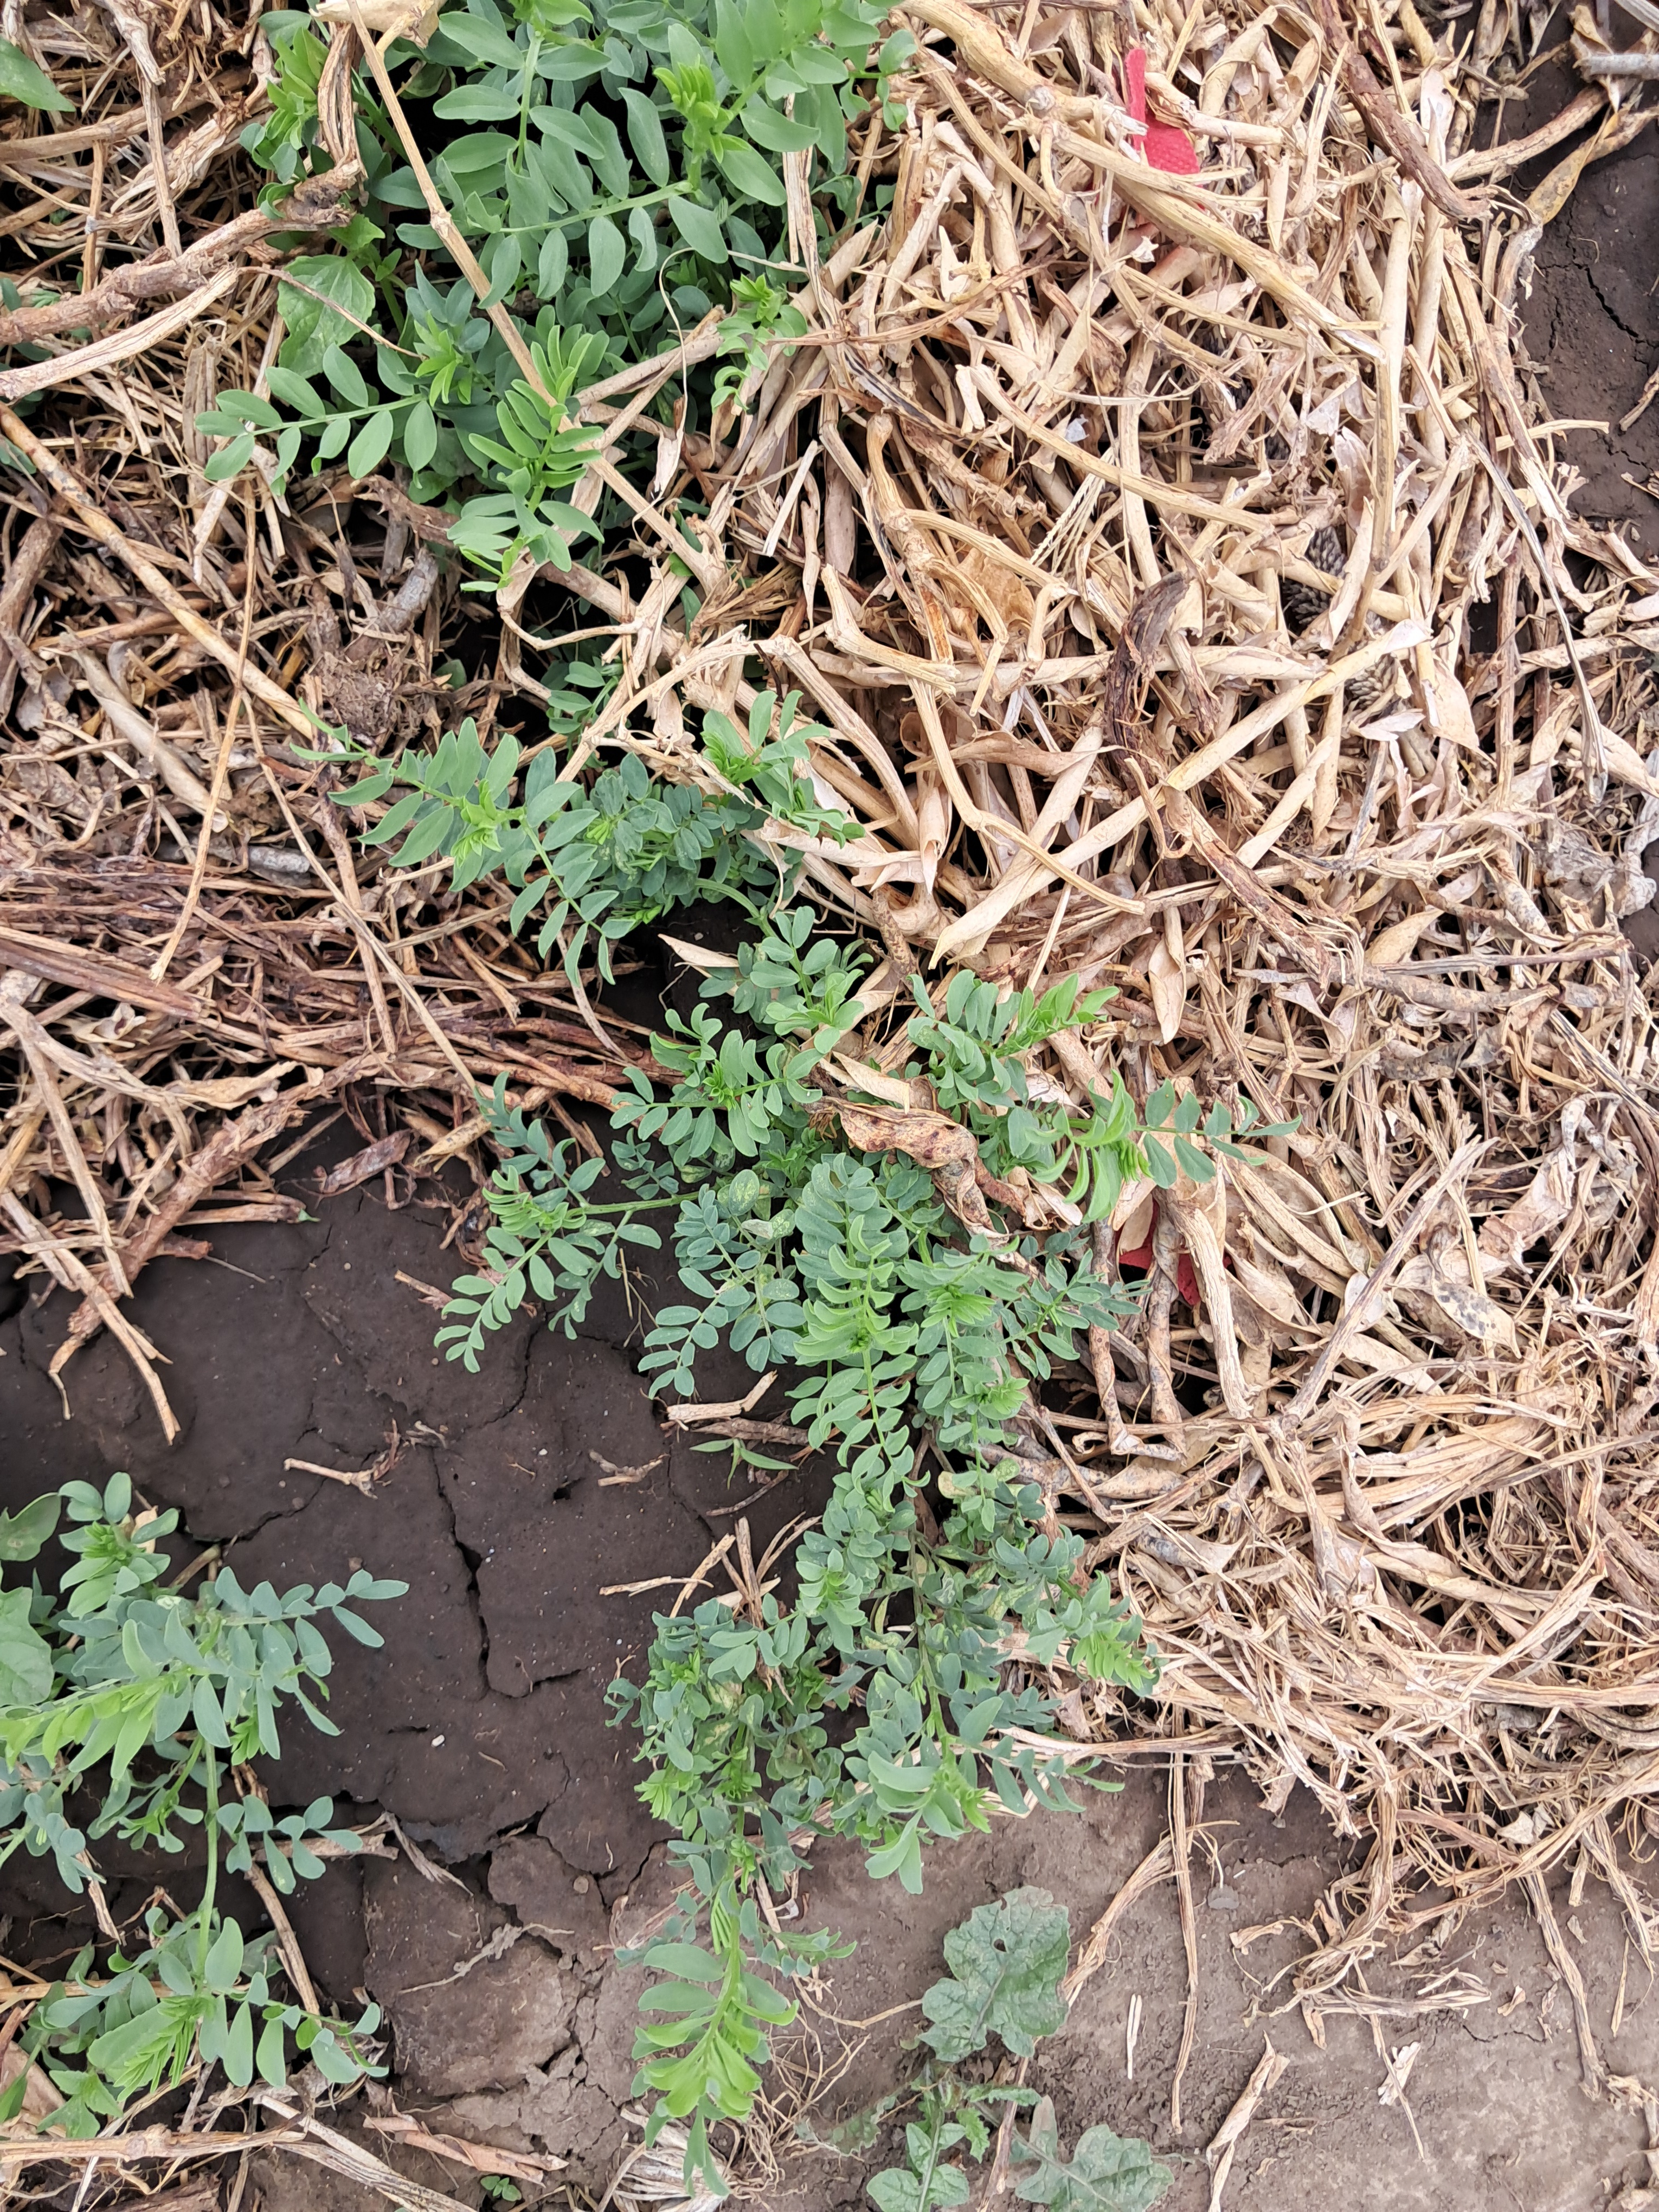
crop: lentil
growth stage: vegetative
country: Tanzania
